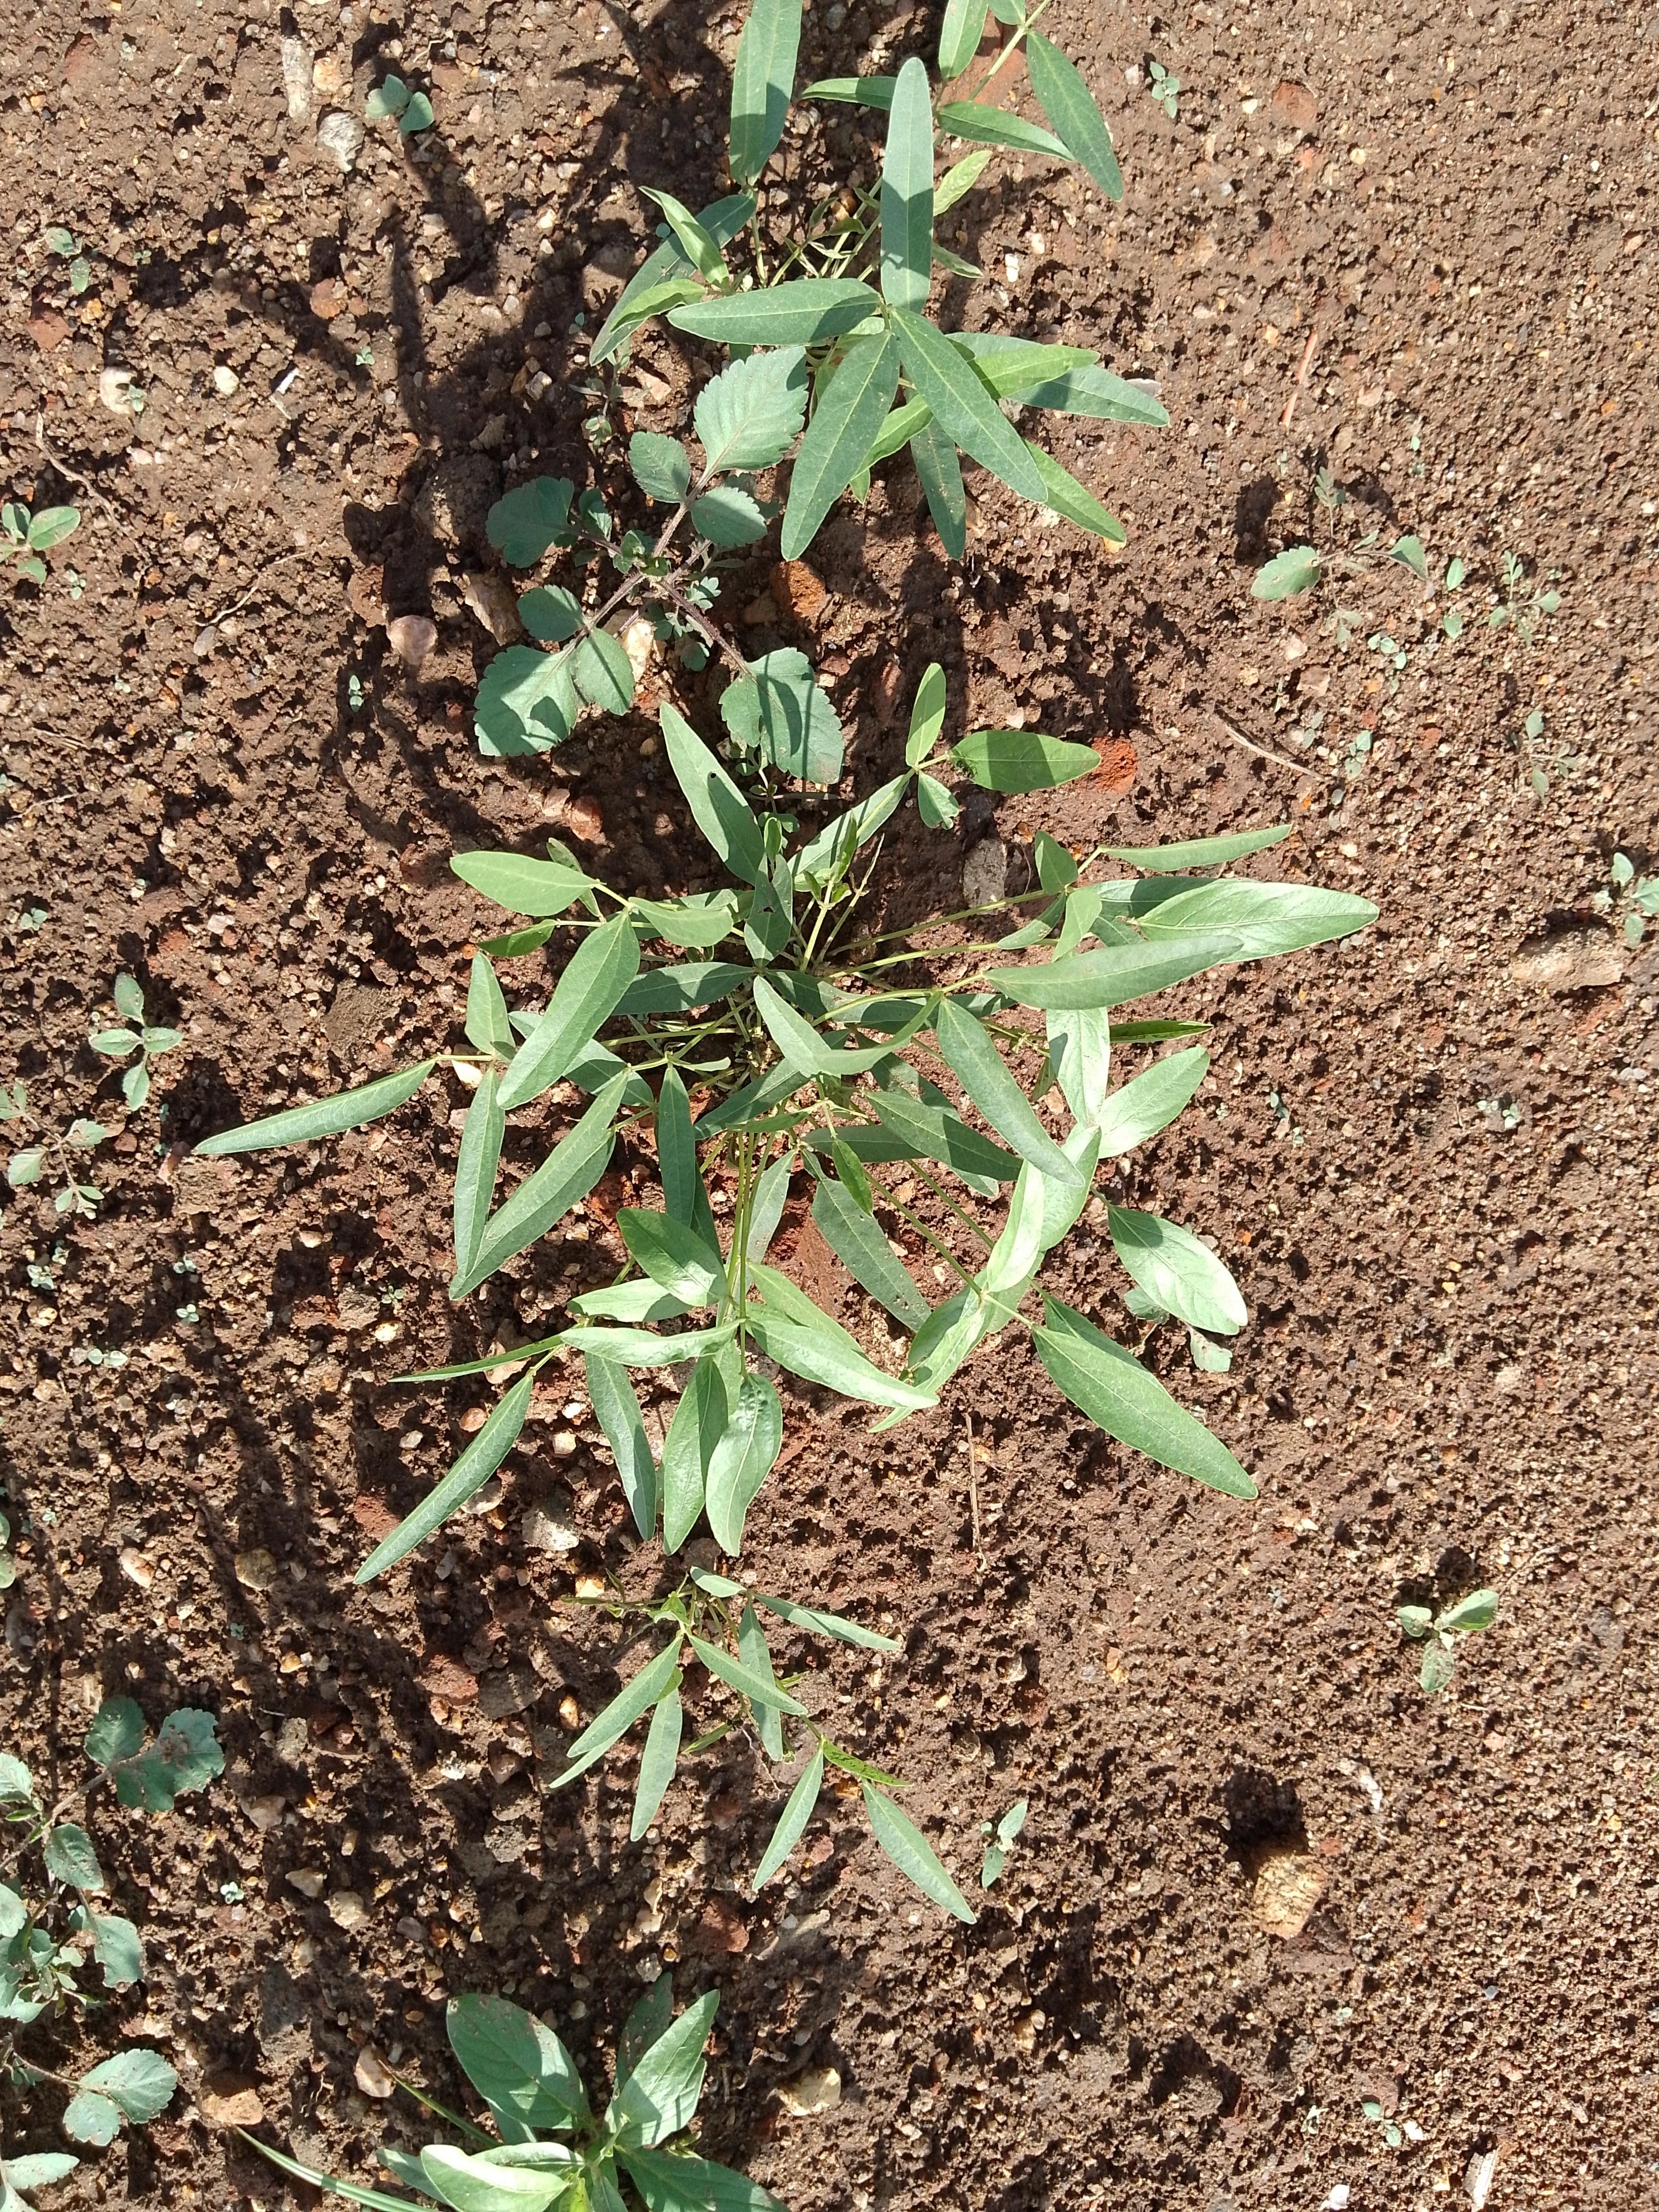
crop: common bean
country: Malawi
